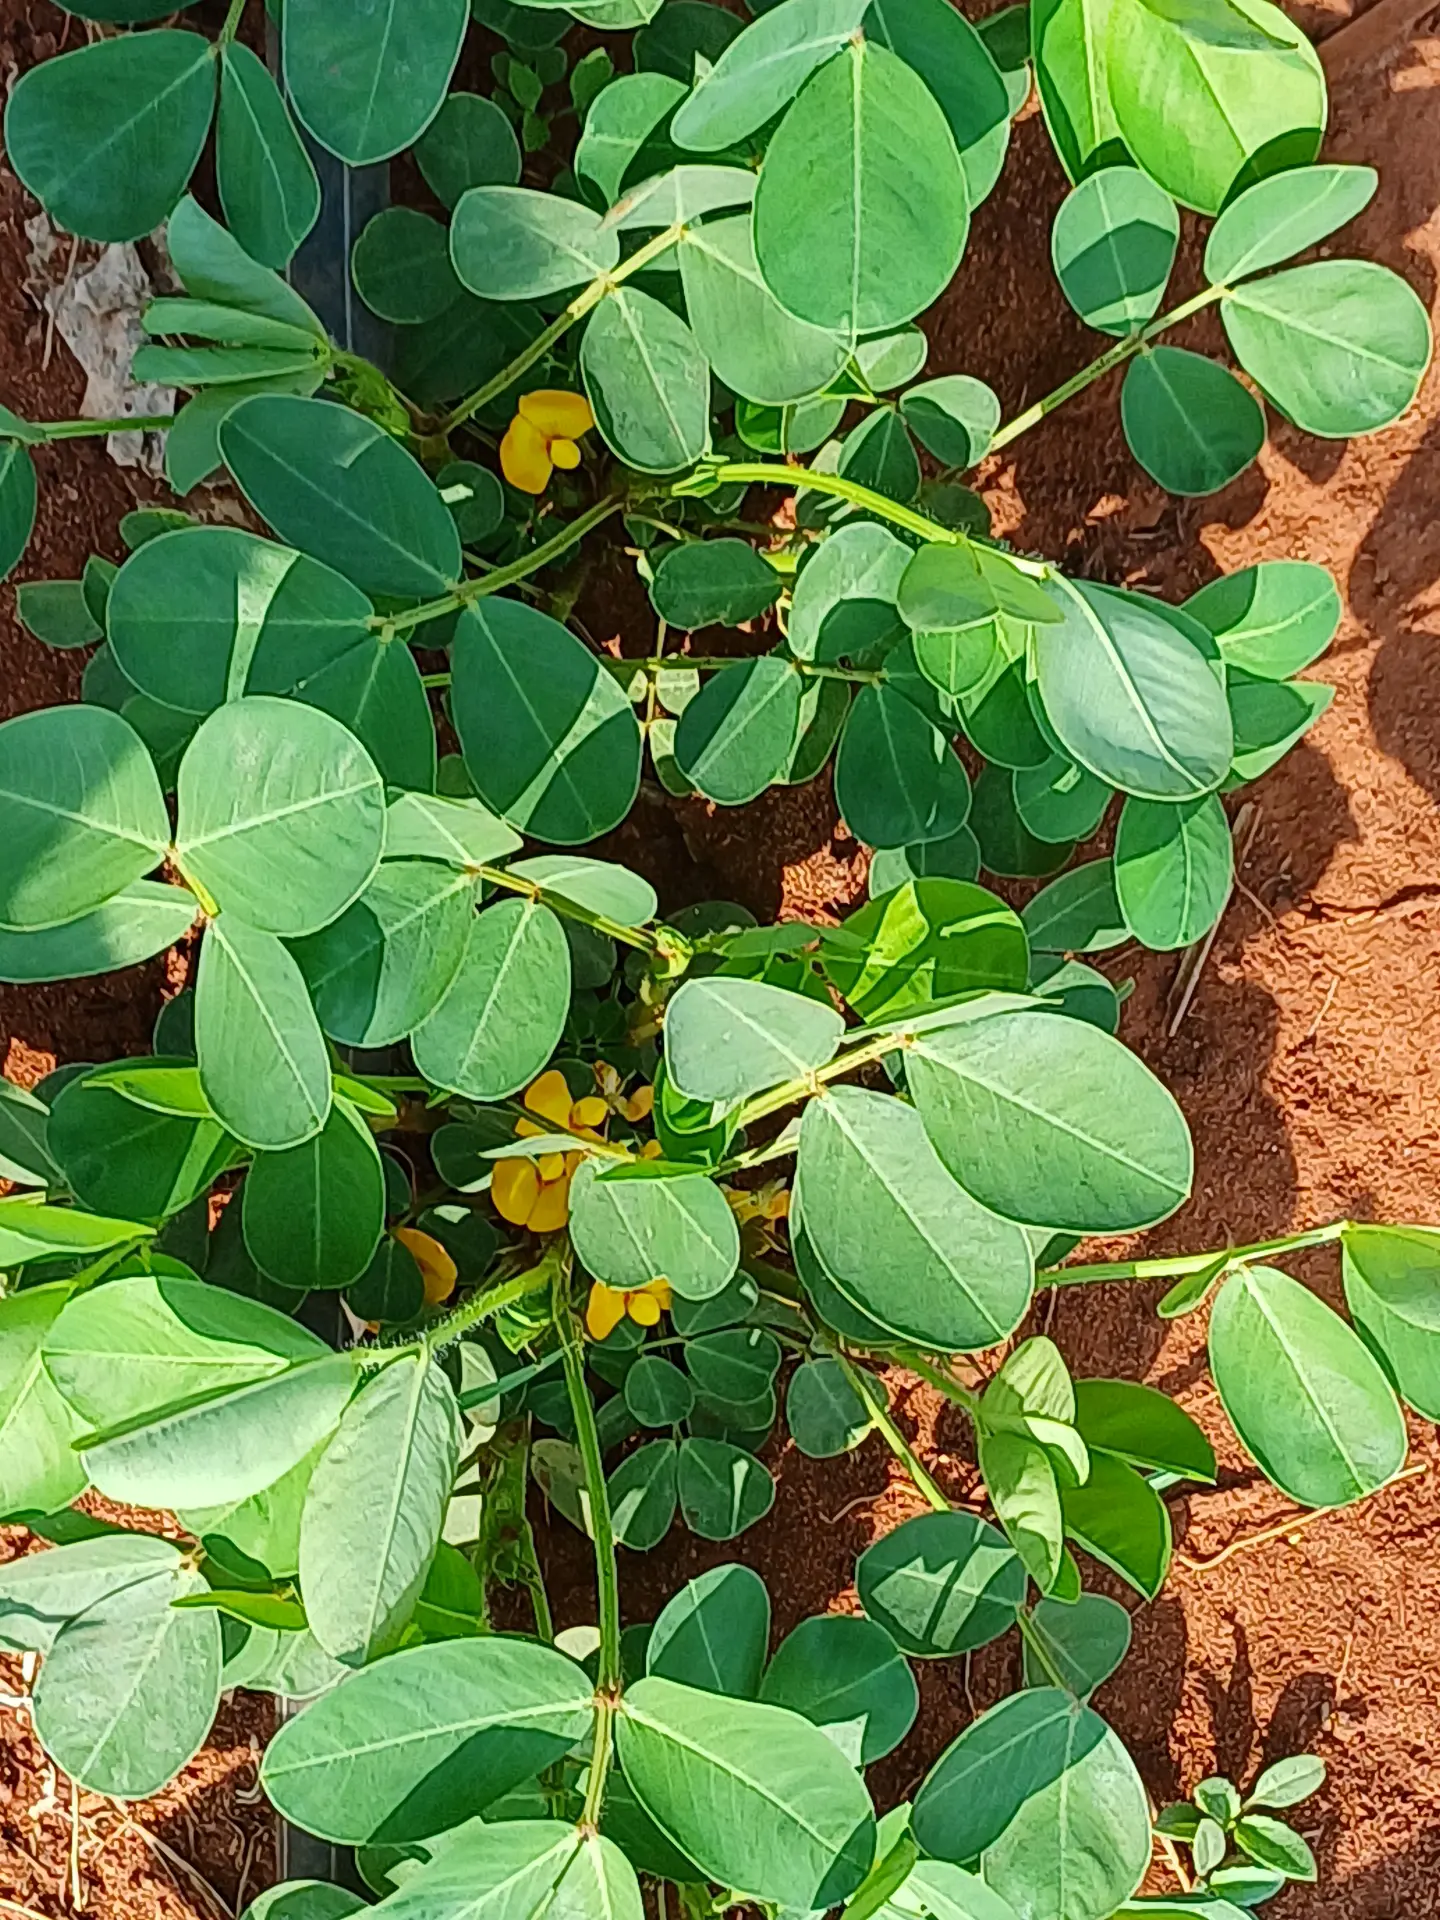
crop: groundnut
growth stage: flowering
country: Kenya
